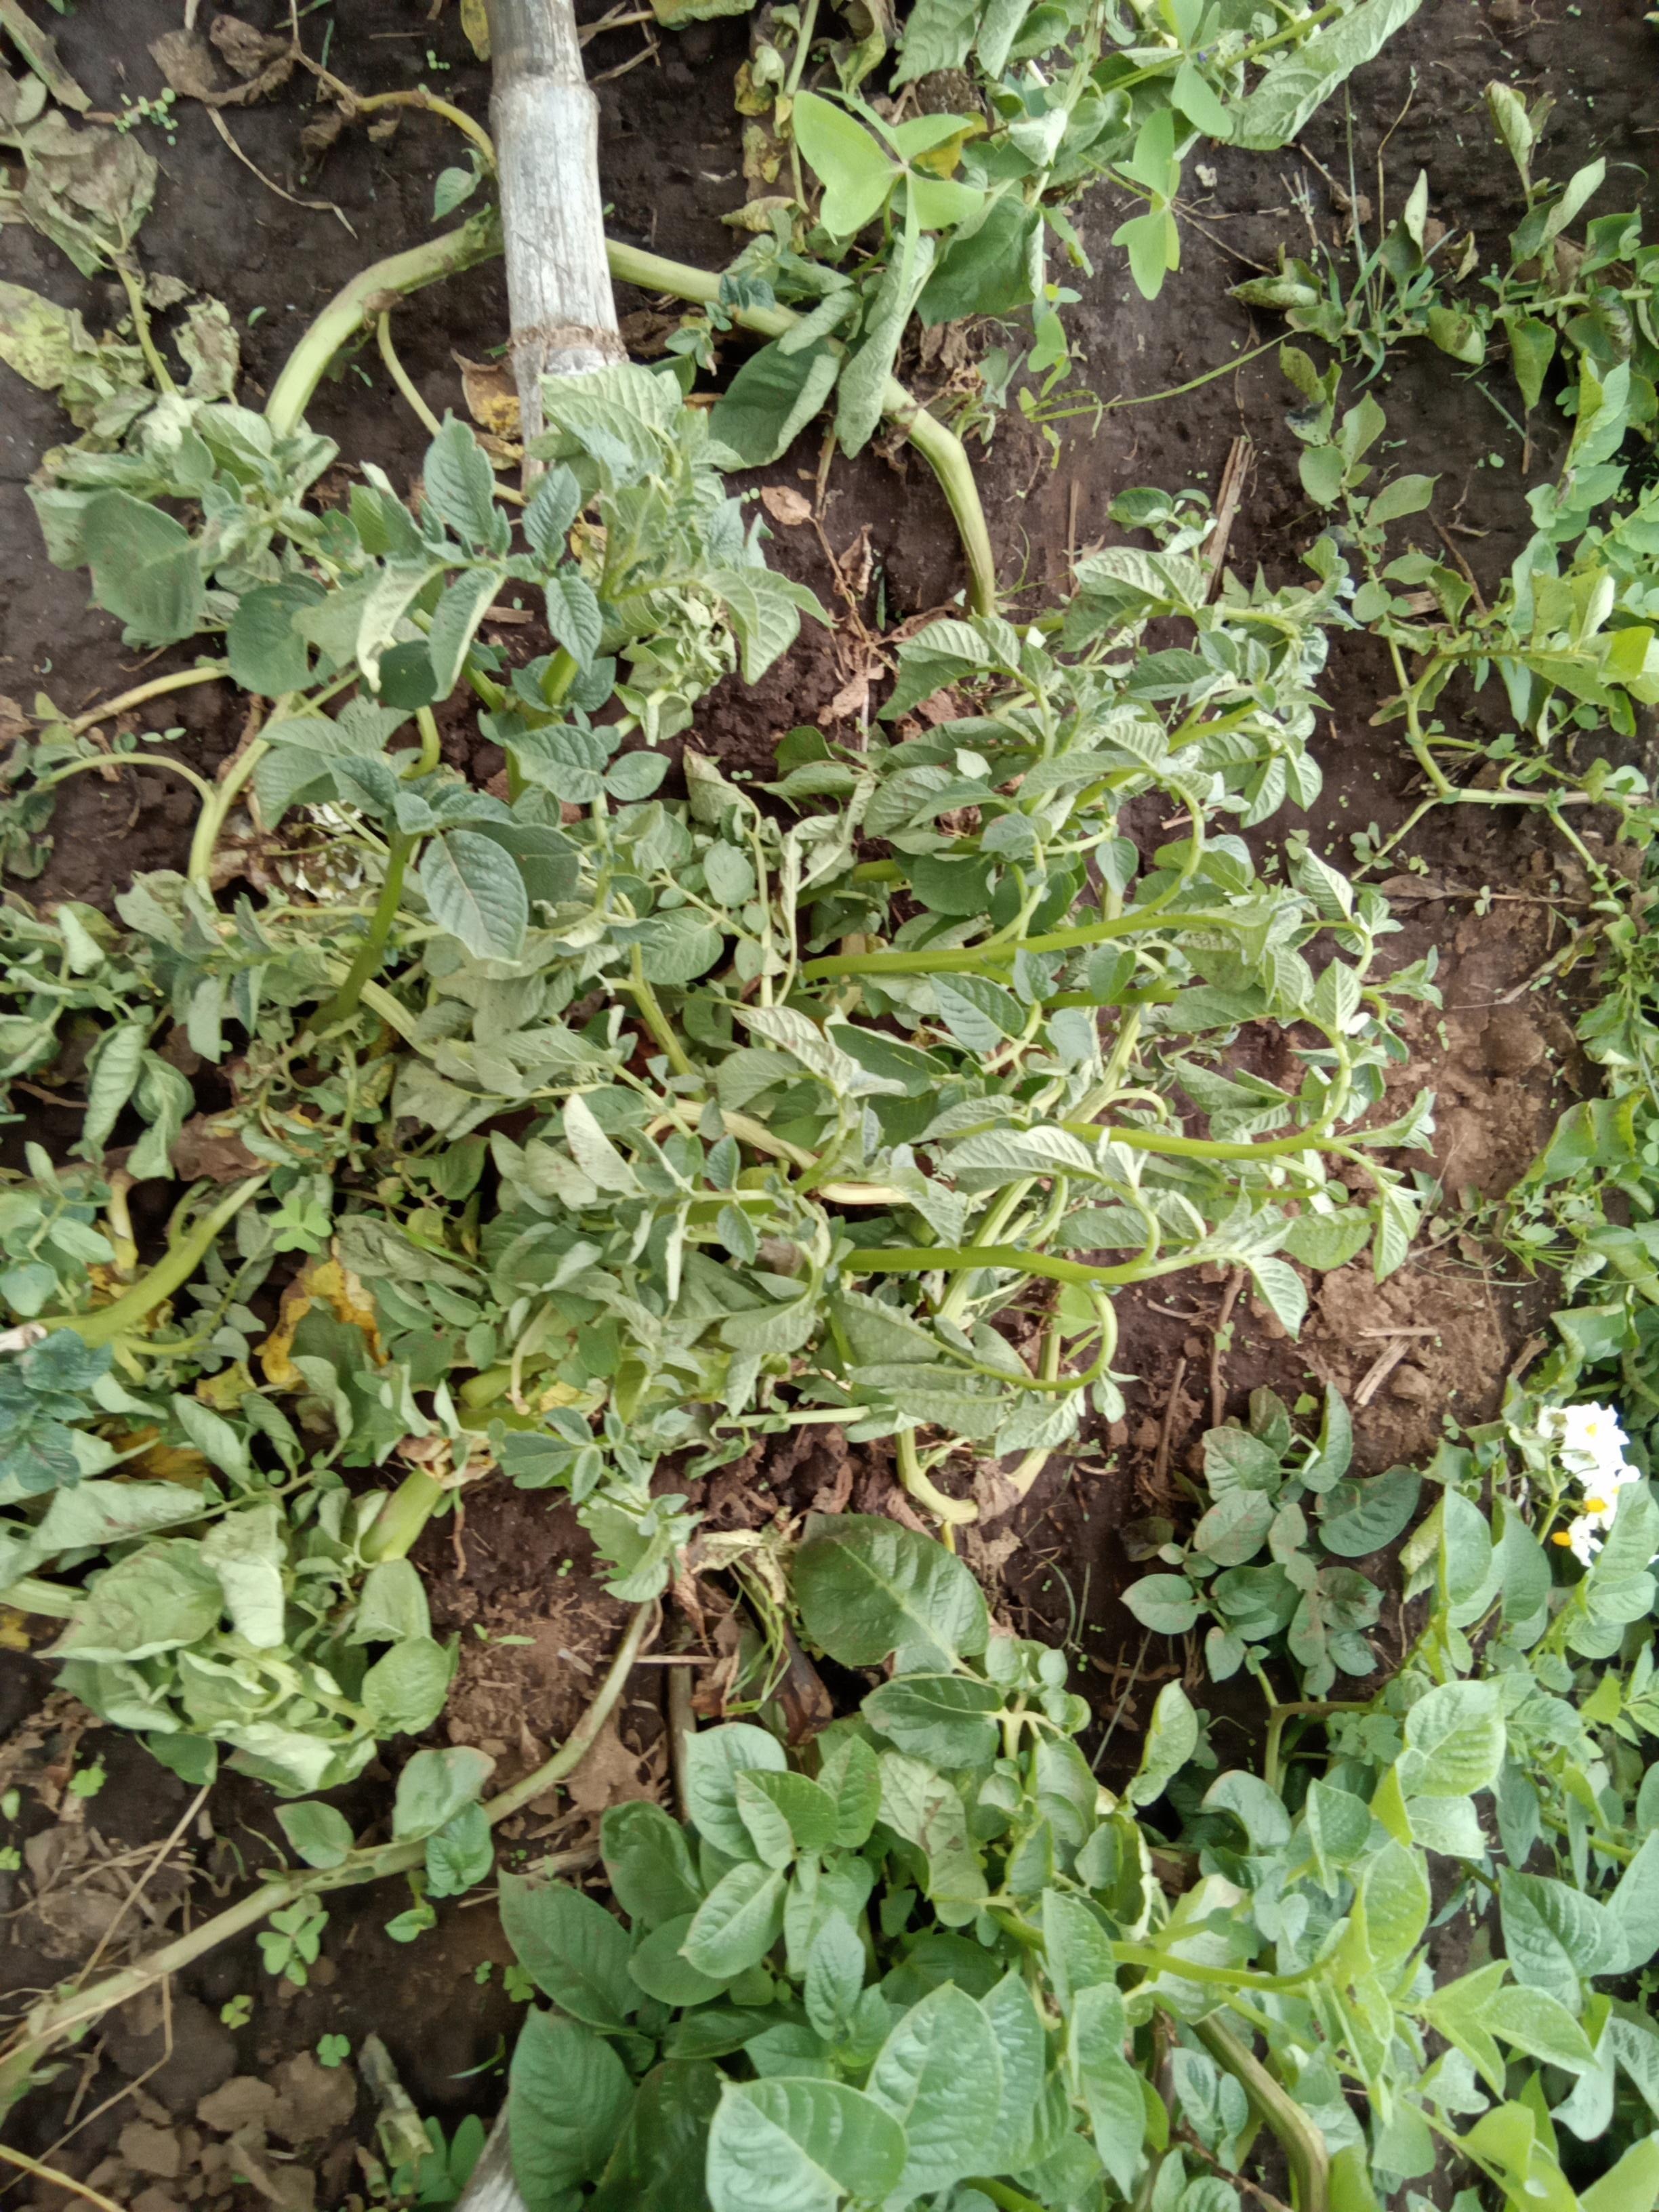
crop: potato
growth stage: flowering
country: Kenya
